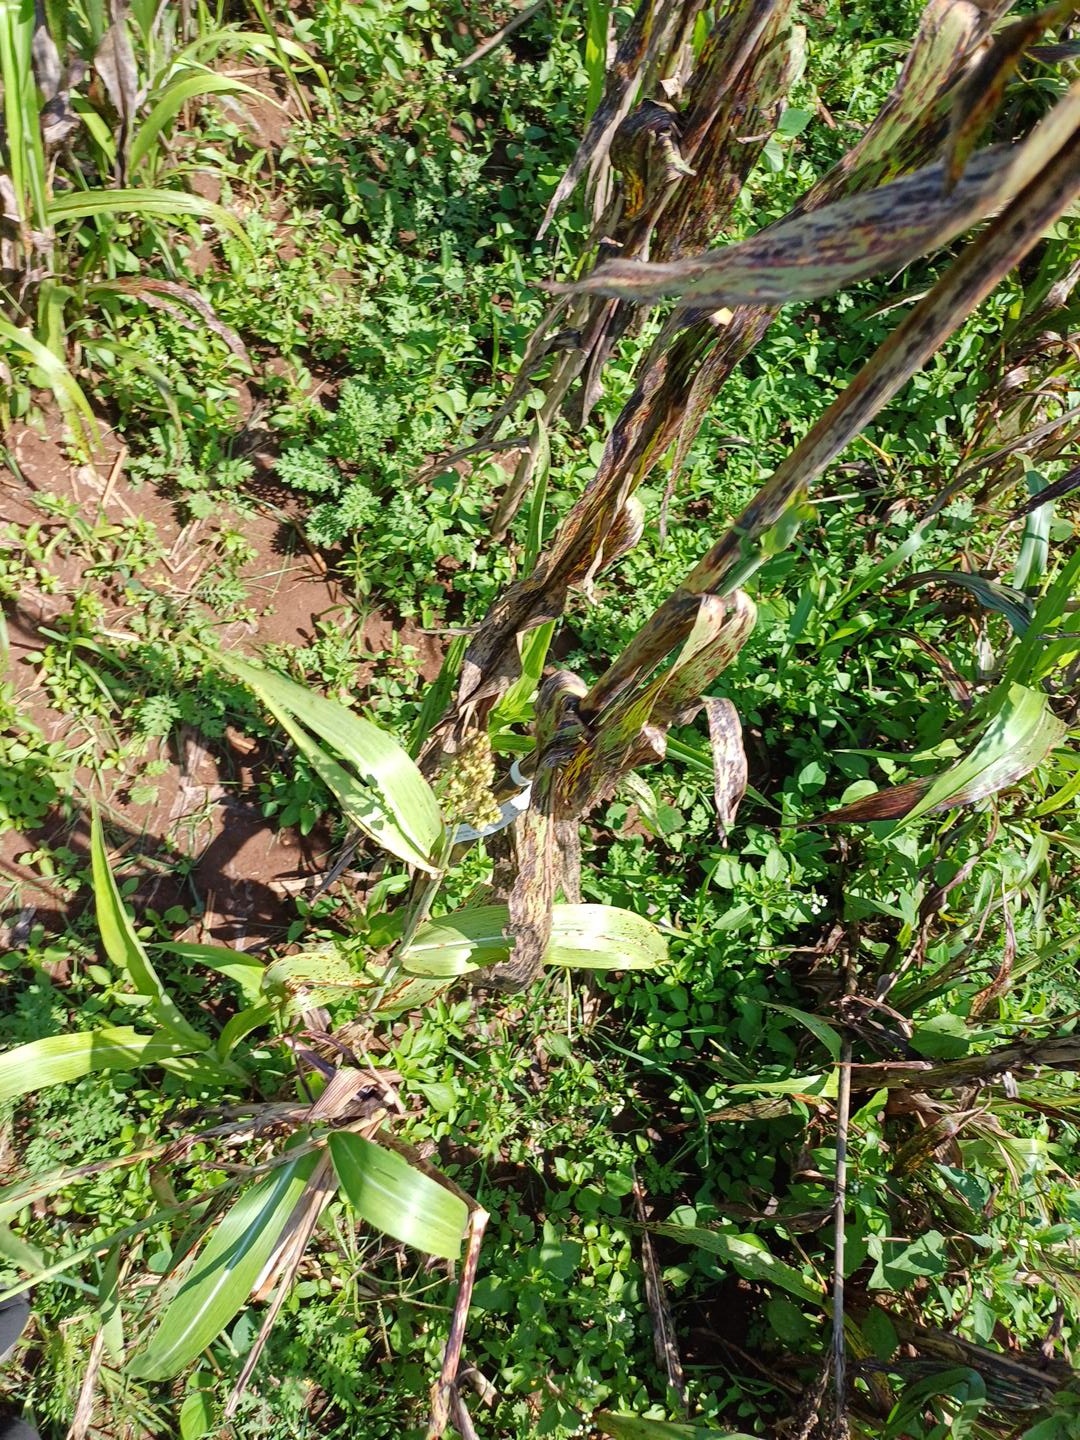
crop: sorghum
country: Kenya
